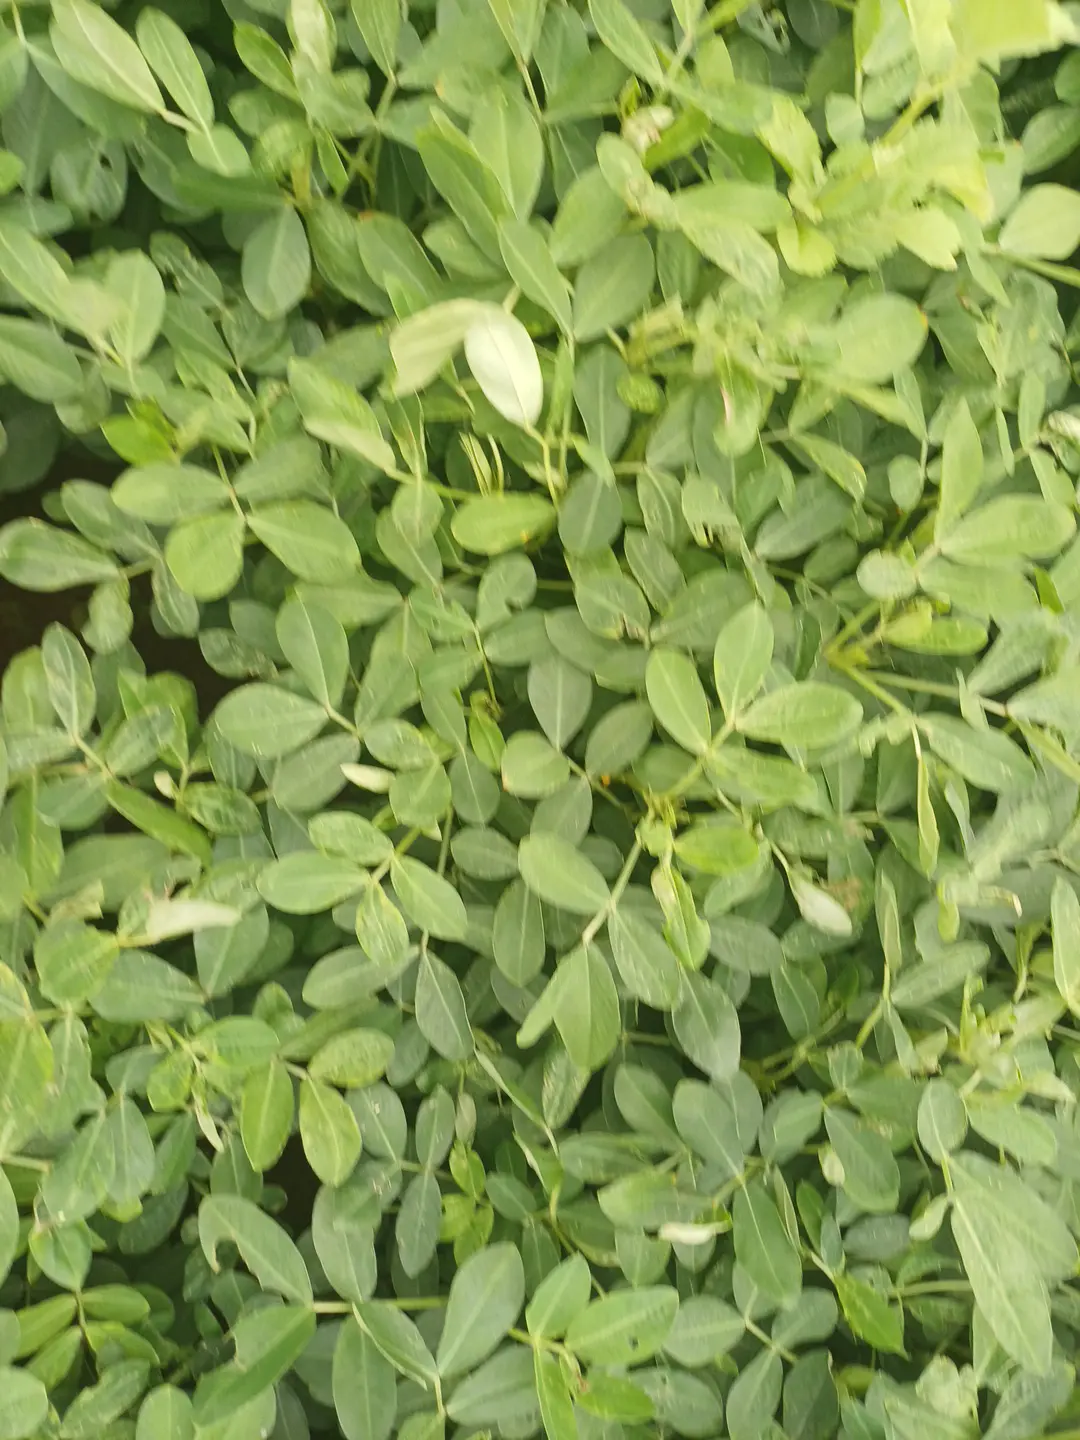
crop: groundnut
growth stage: pegging
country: Kenya
